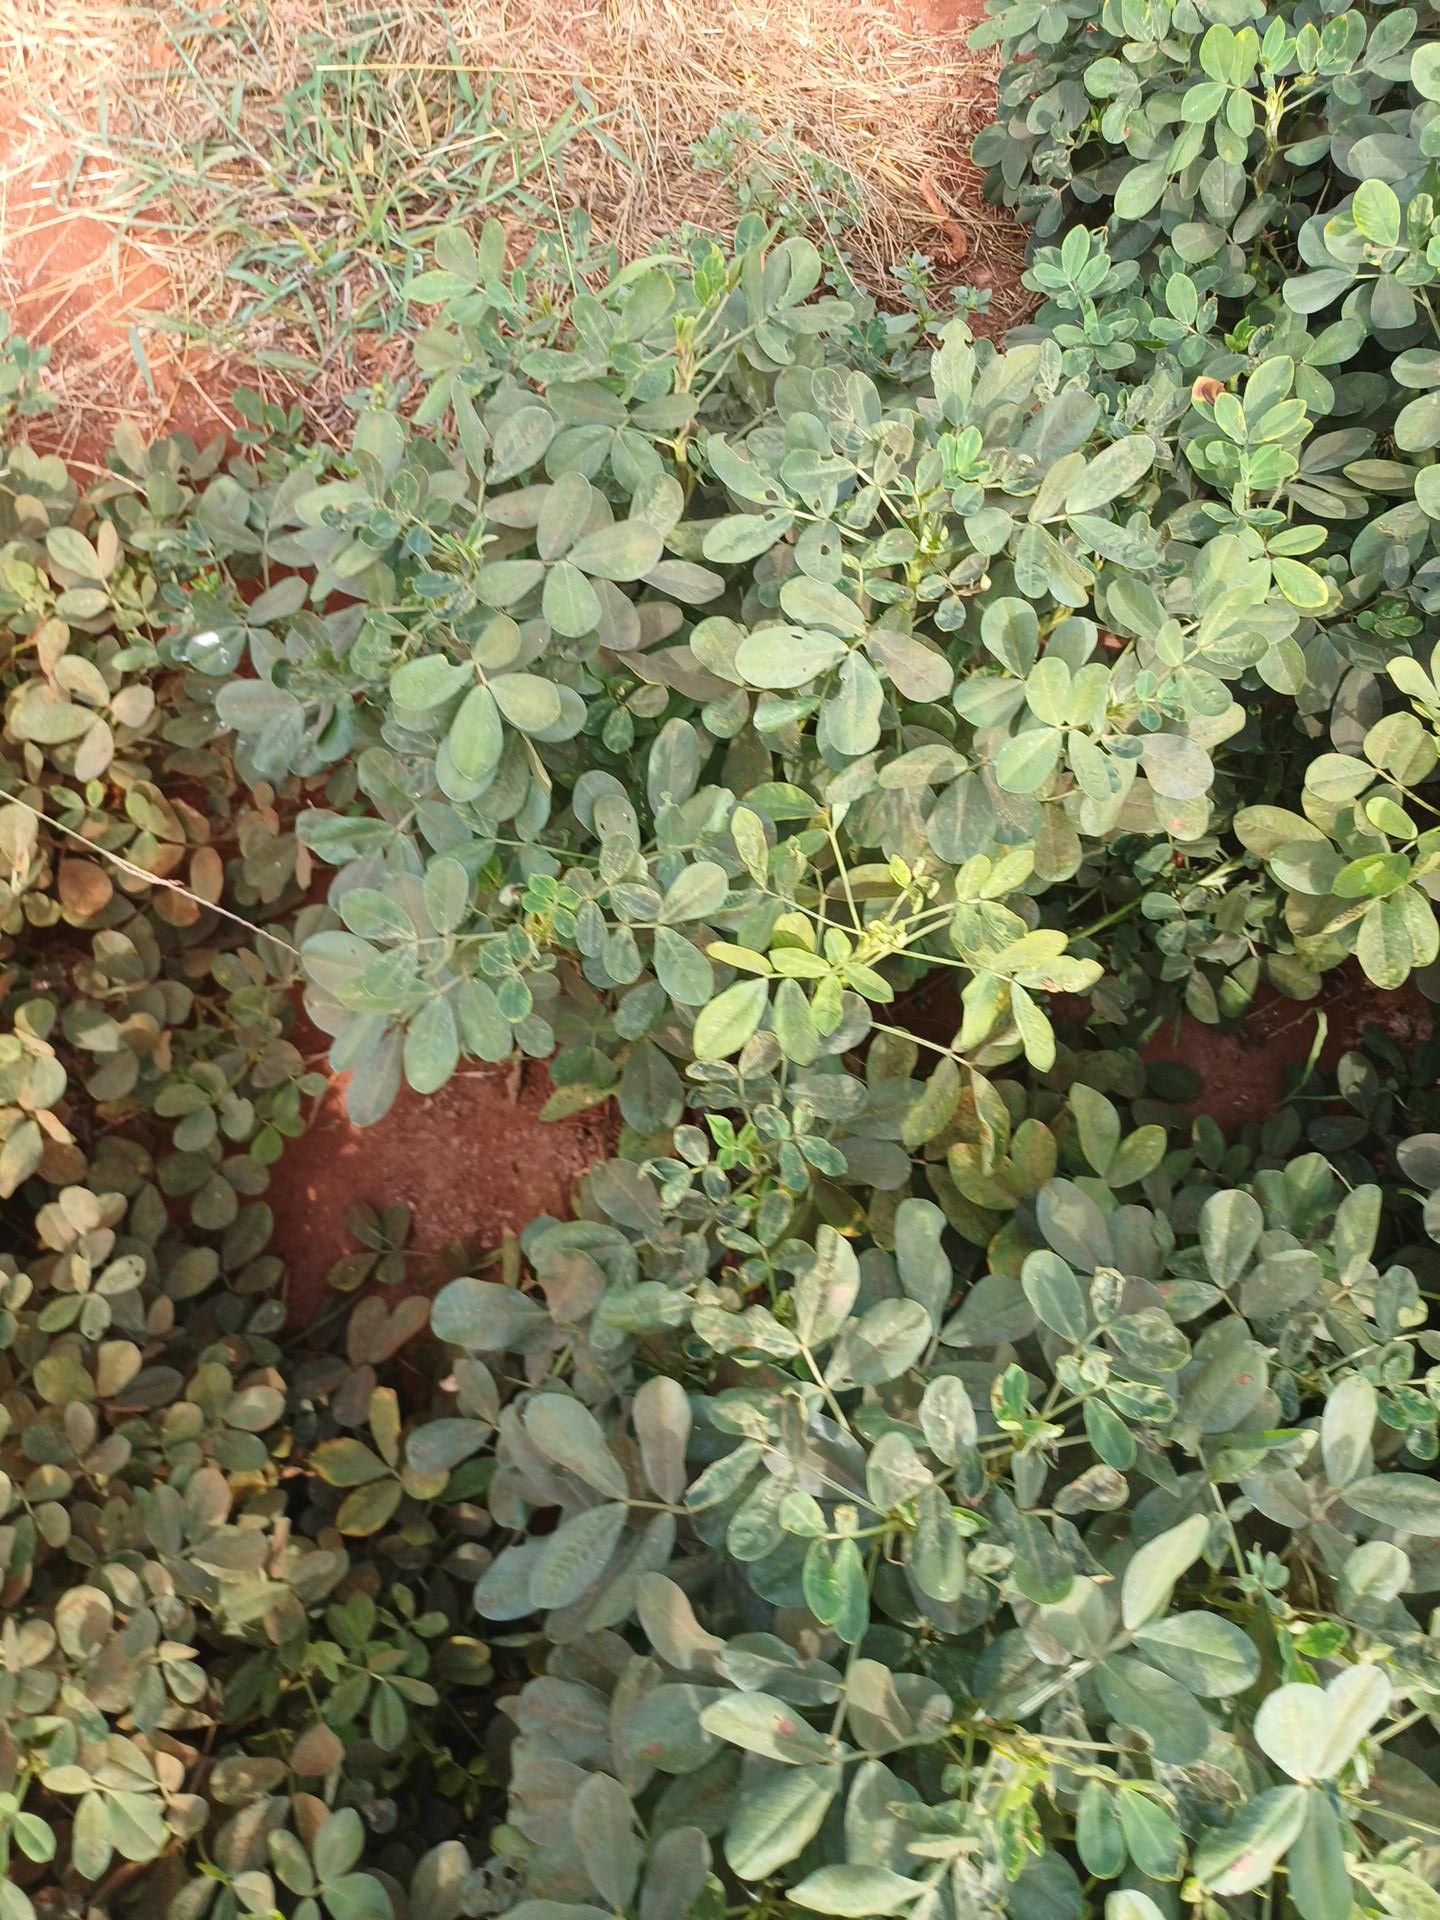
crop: groundnut
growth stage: maturity
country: Kenya
